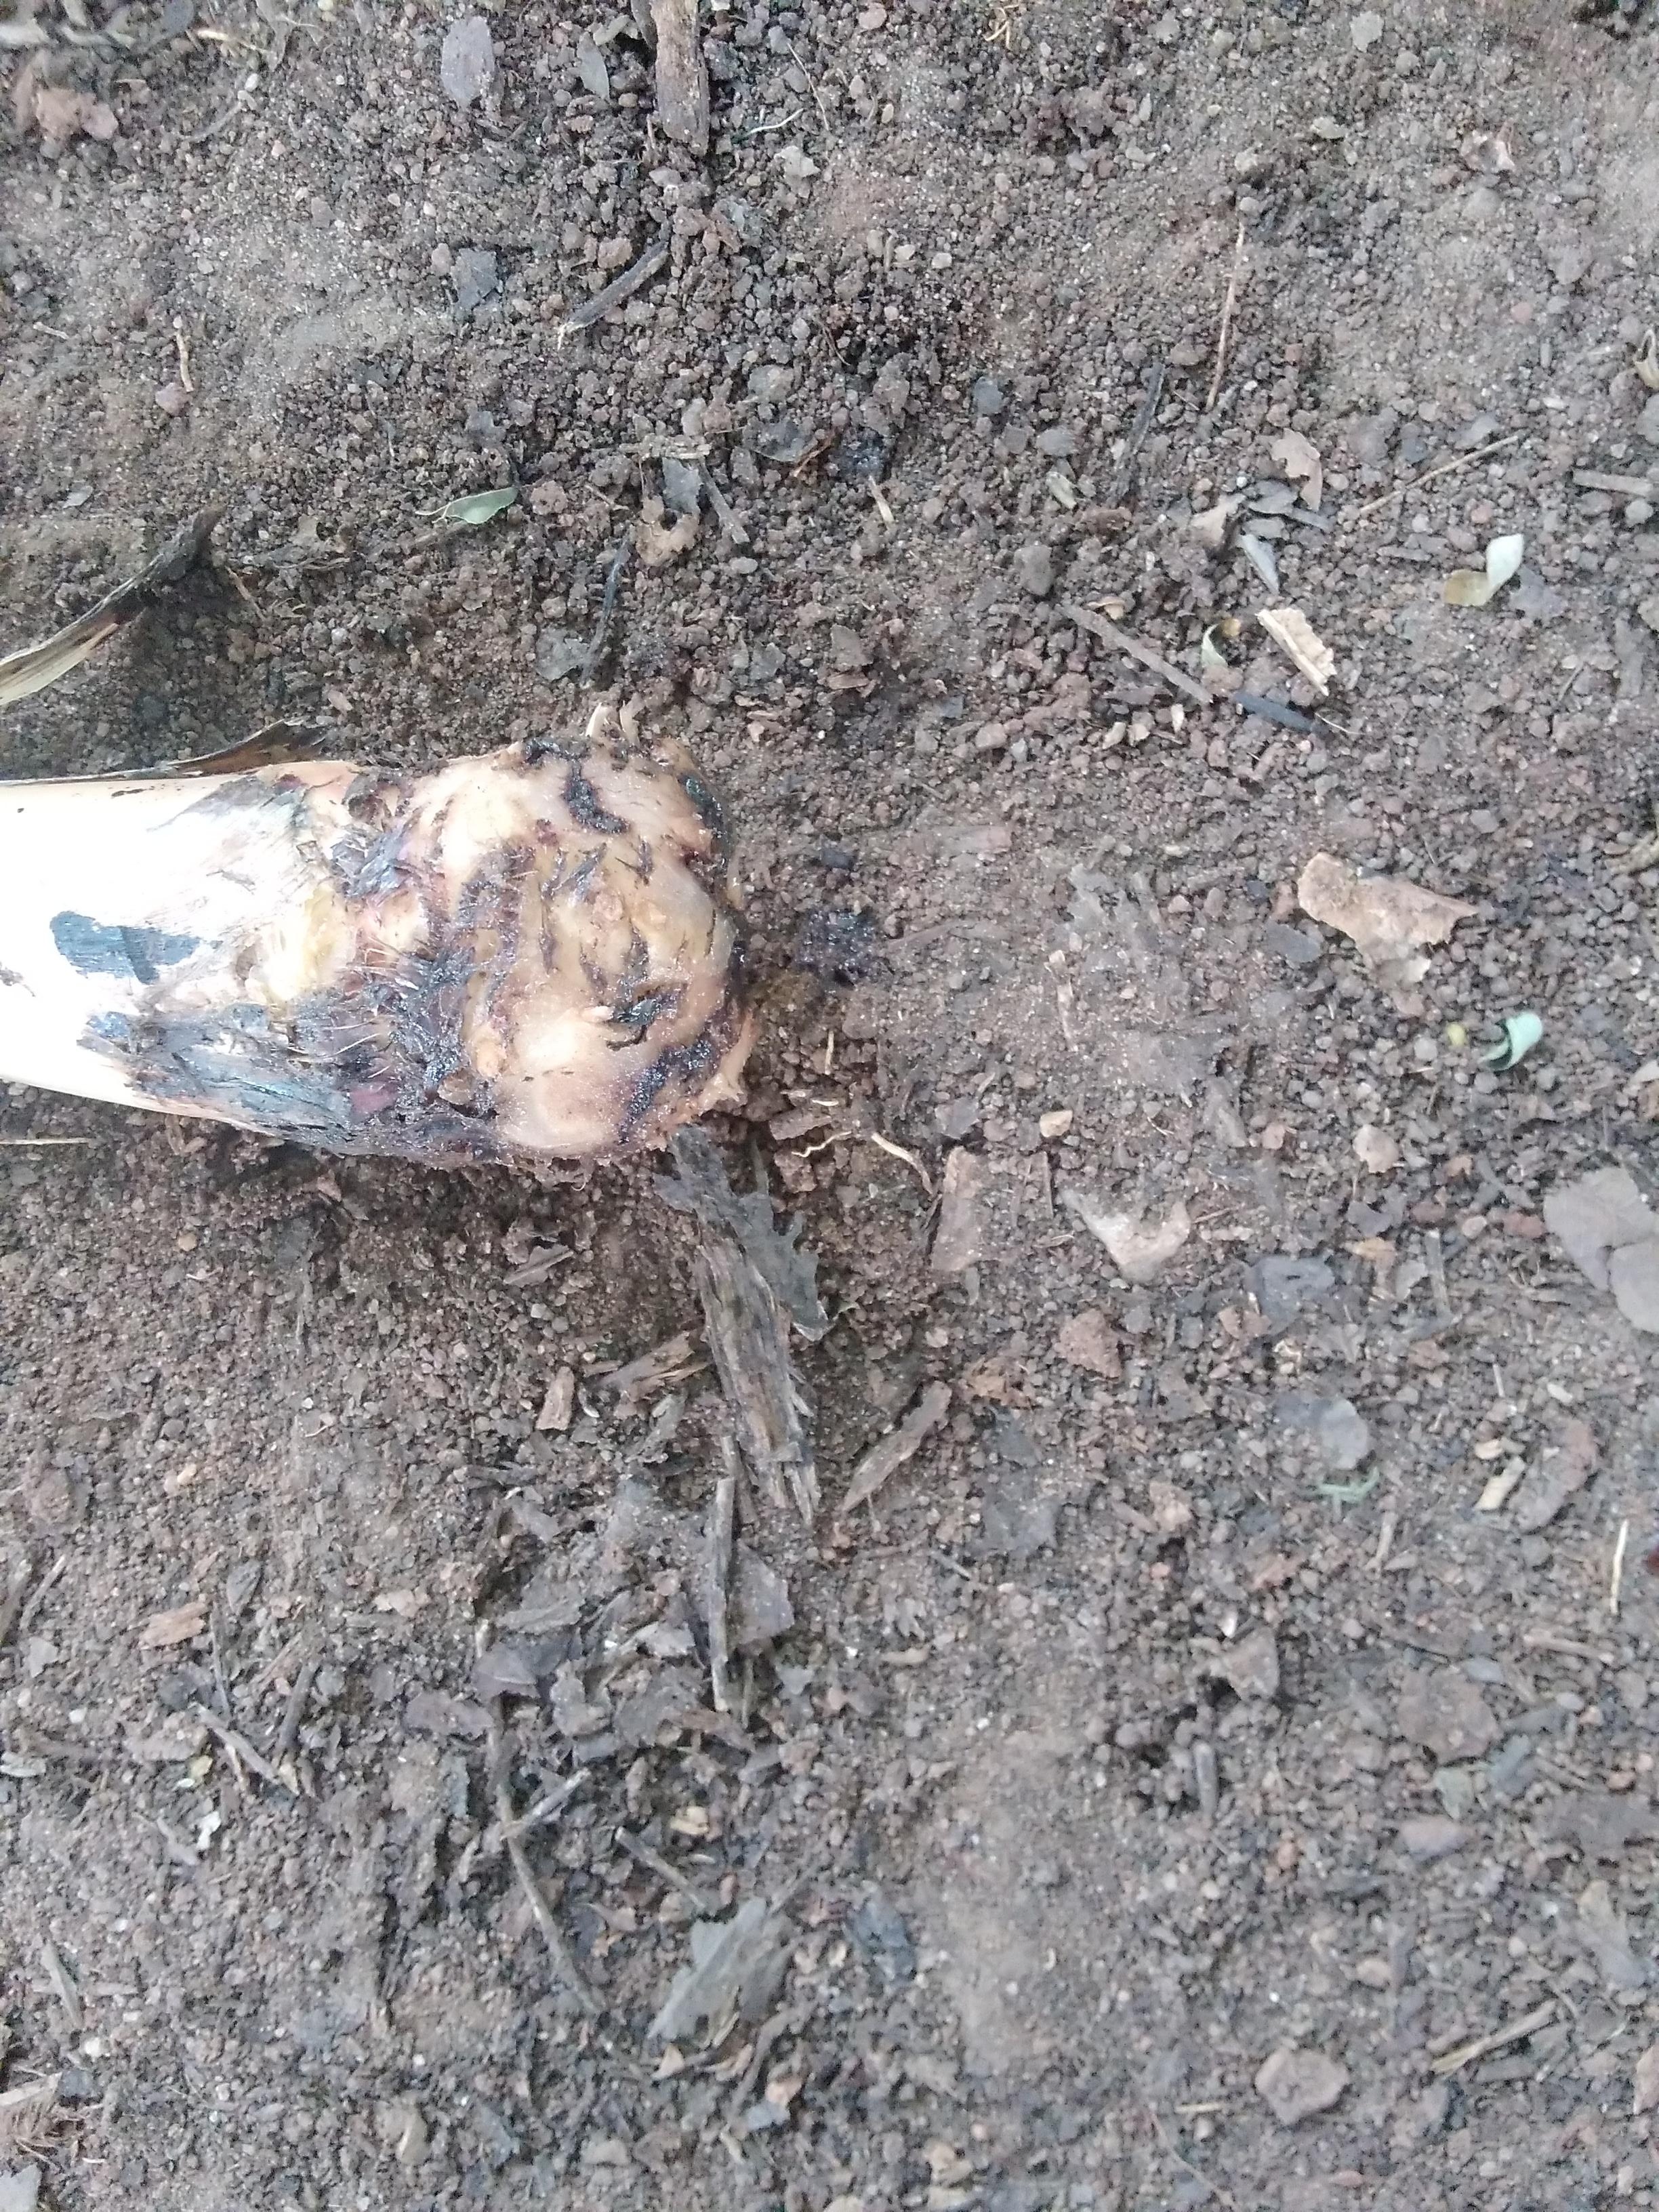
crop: banana
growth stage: vegetative
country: Tanzania
